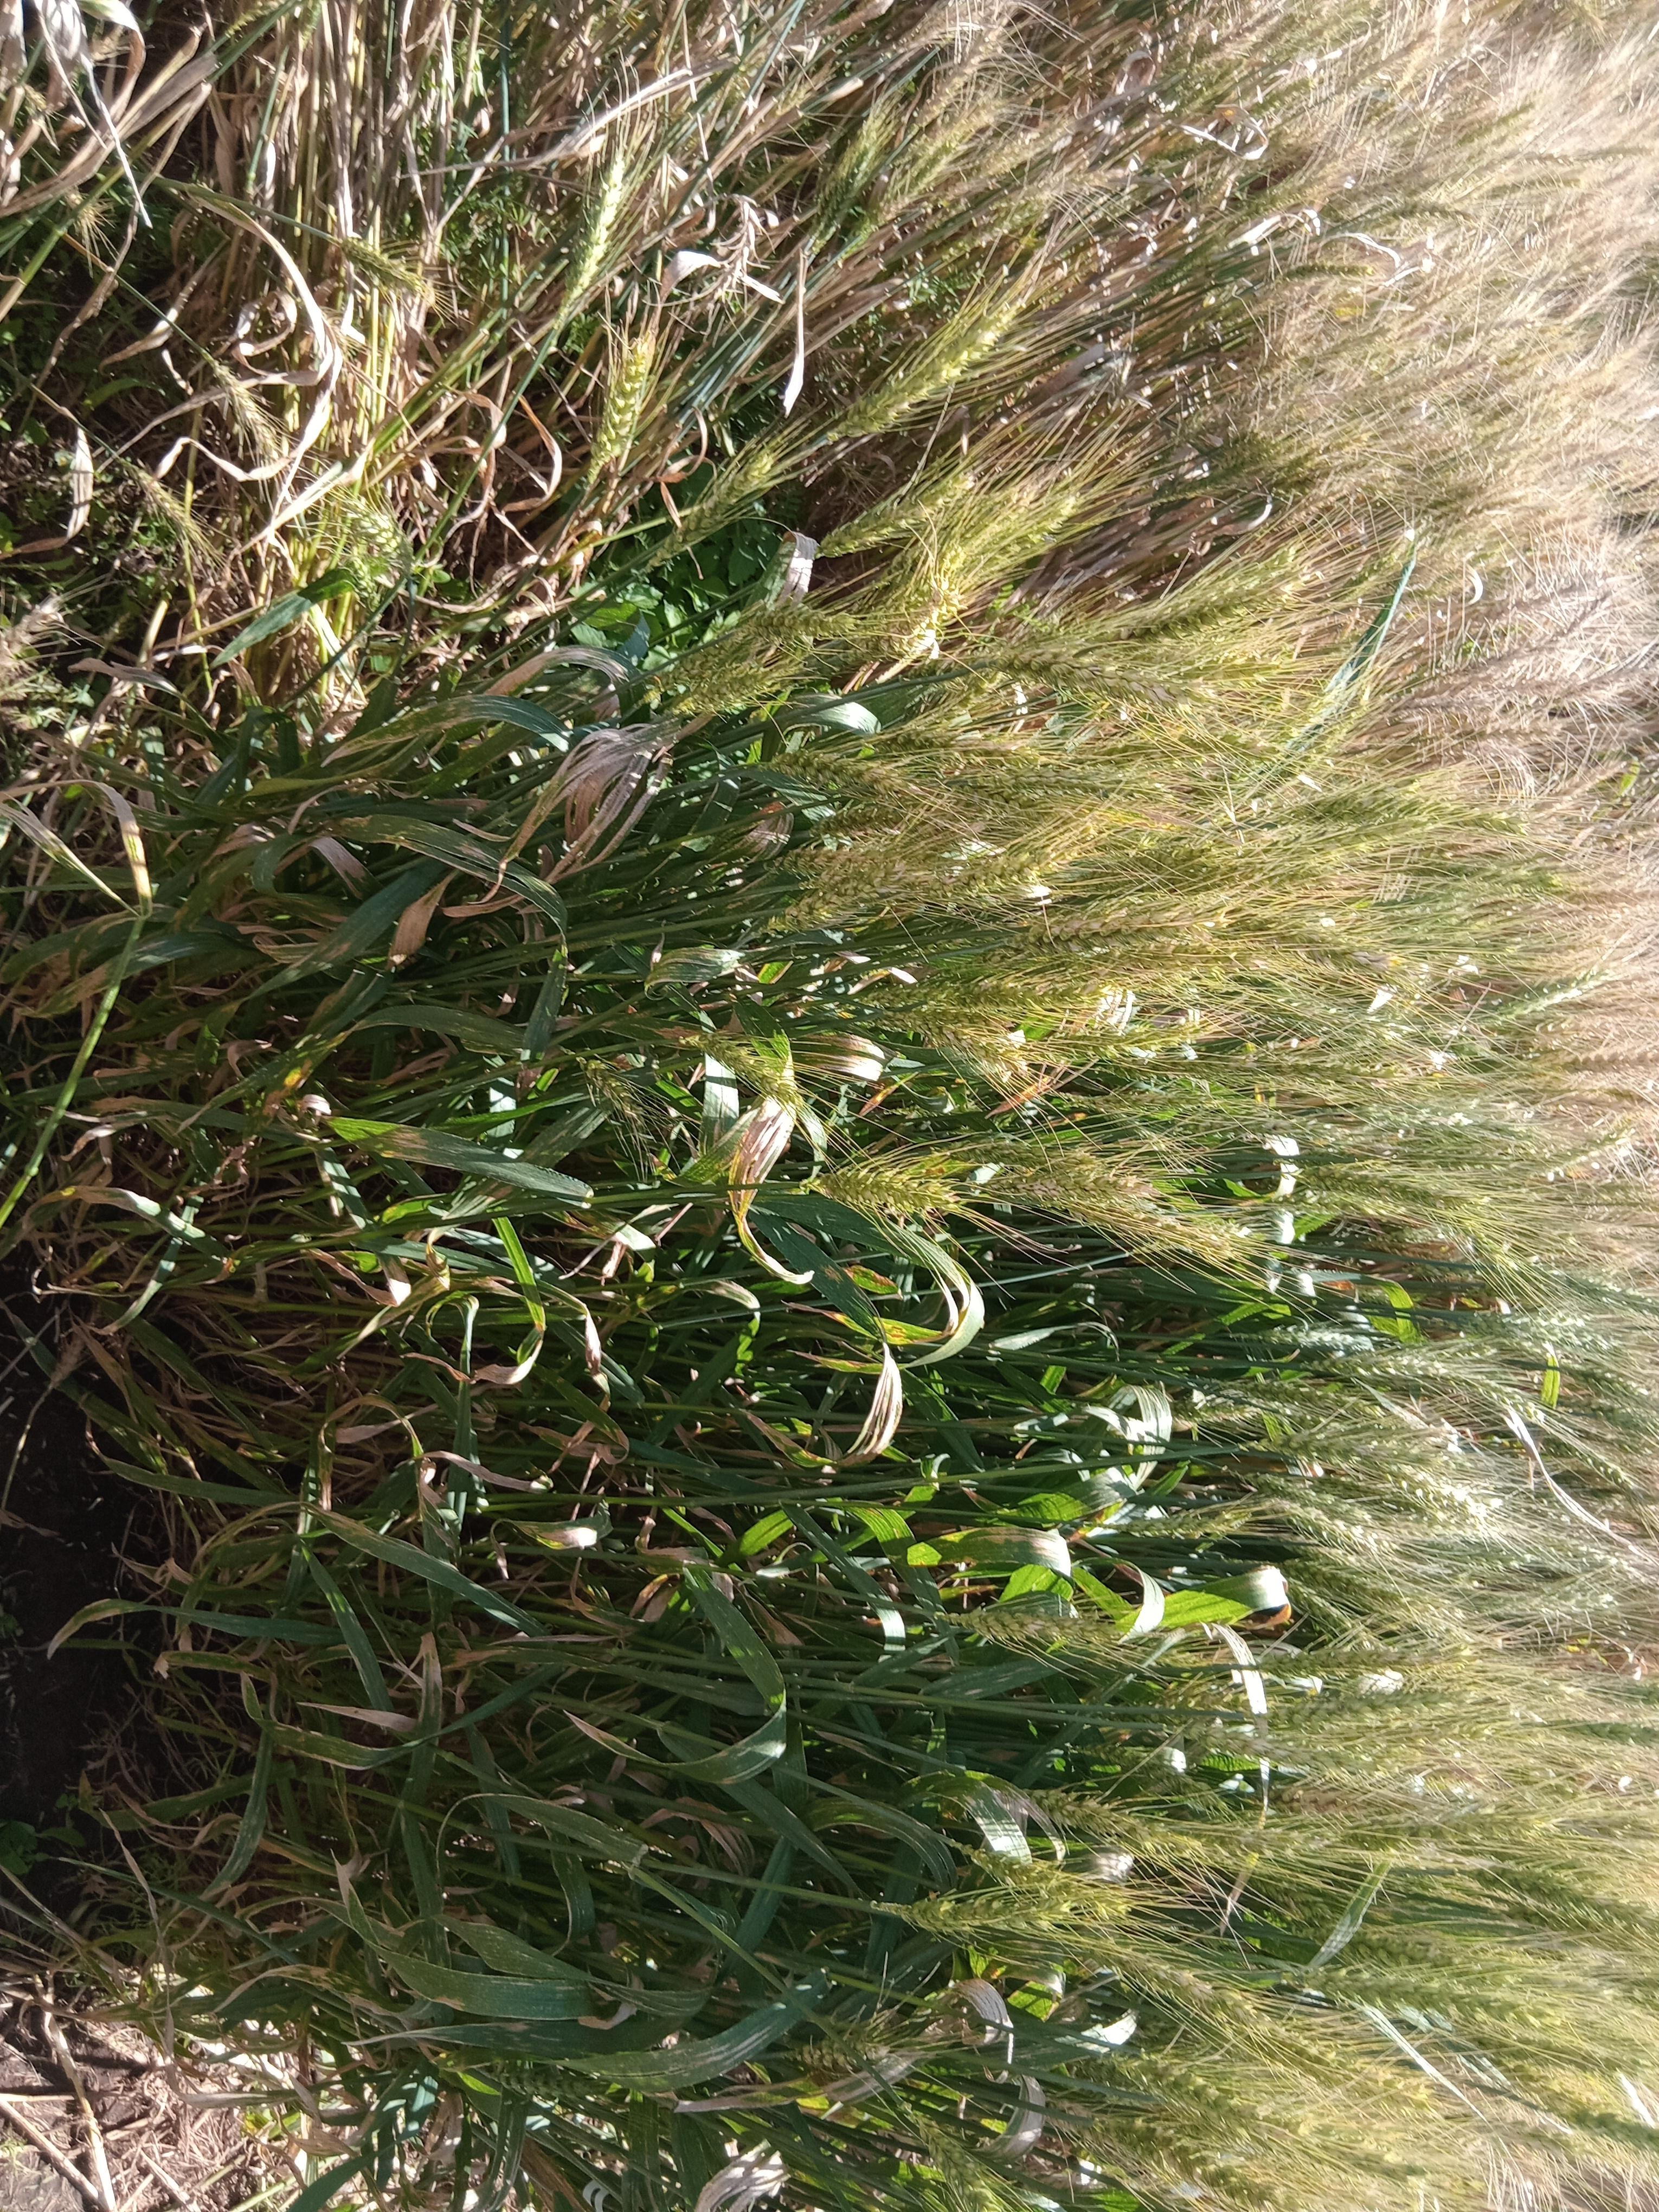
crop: wheat
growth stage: maturity
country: Kenya
